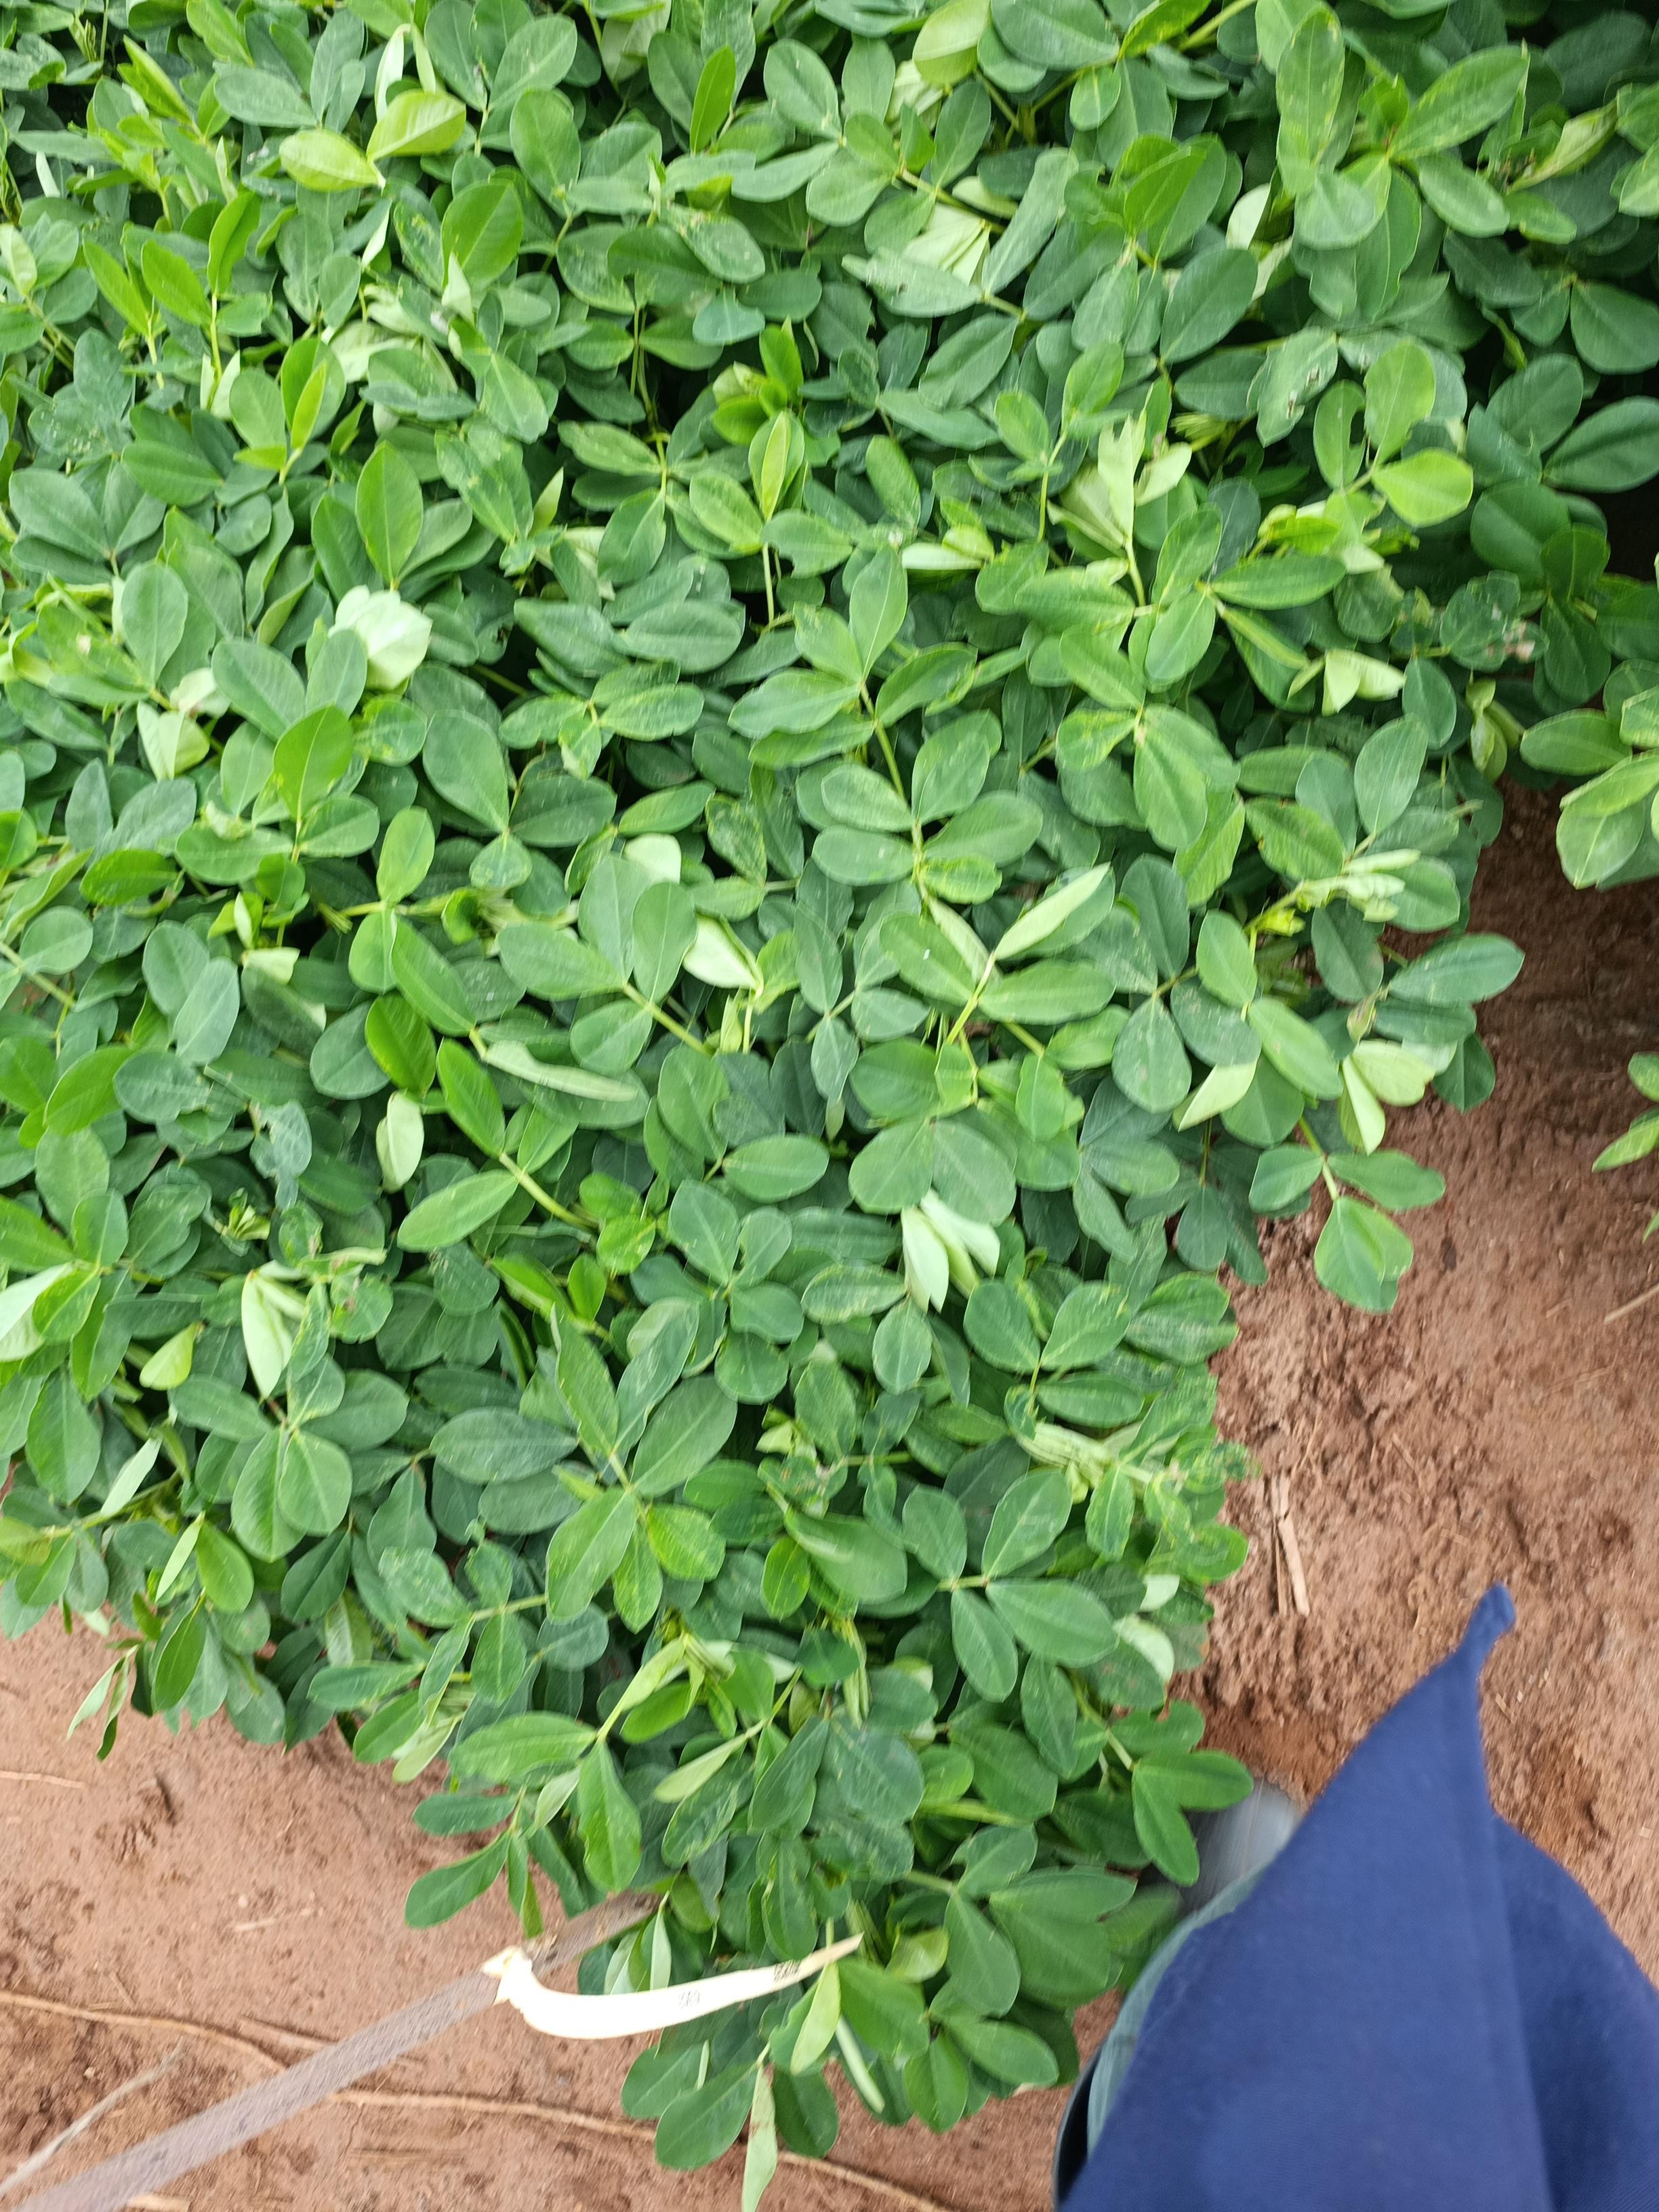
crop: groundnut
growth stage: pegging
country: Kenya
